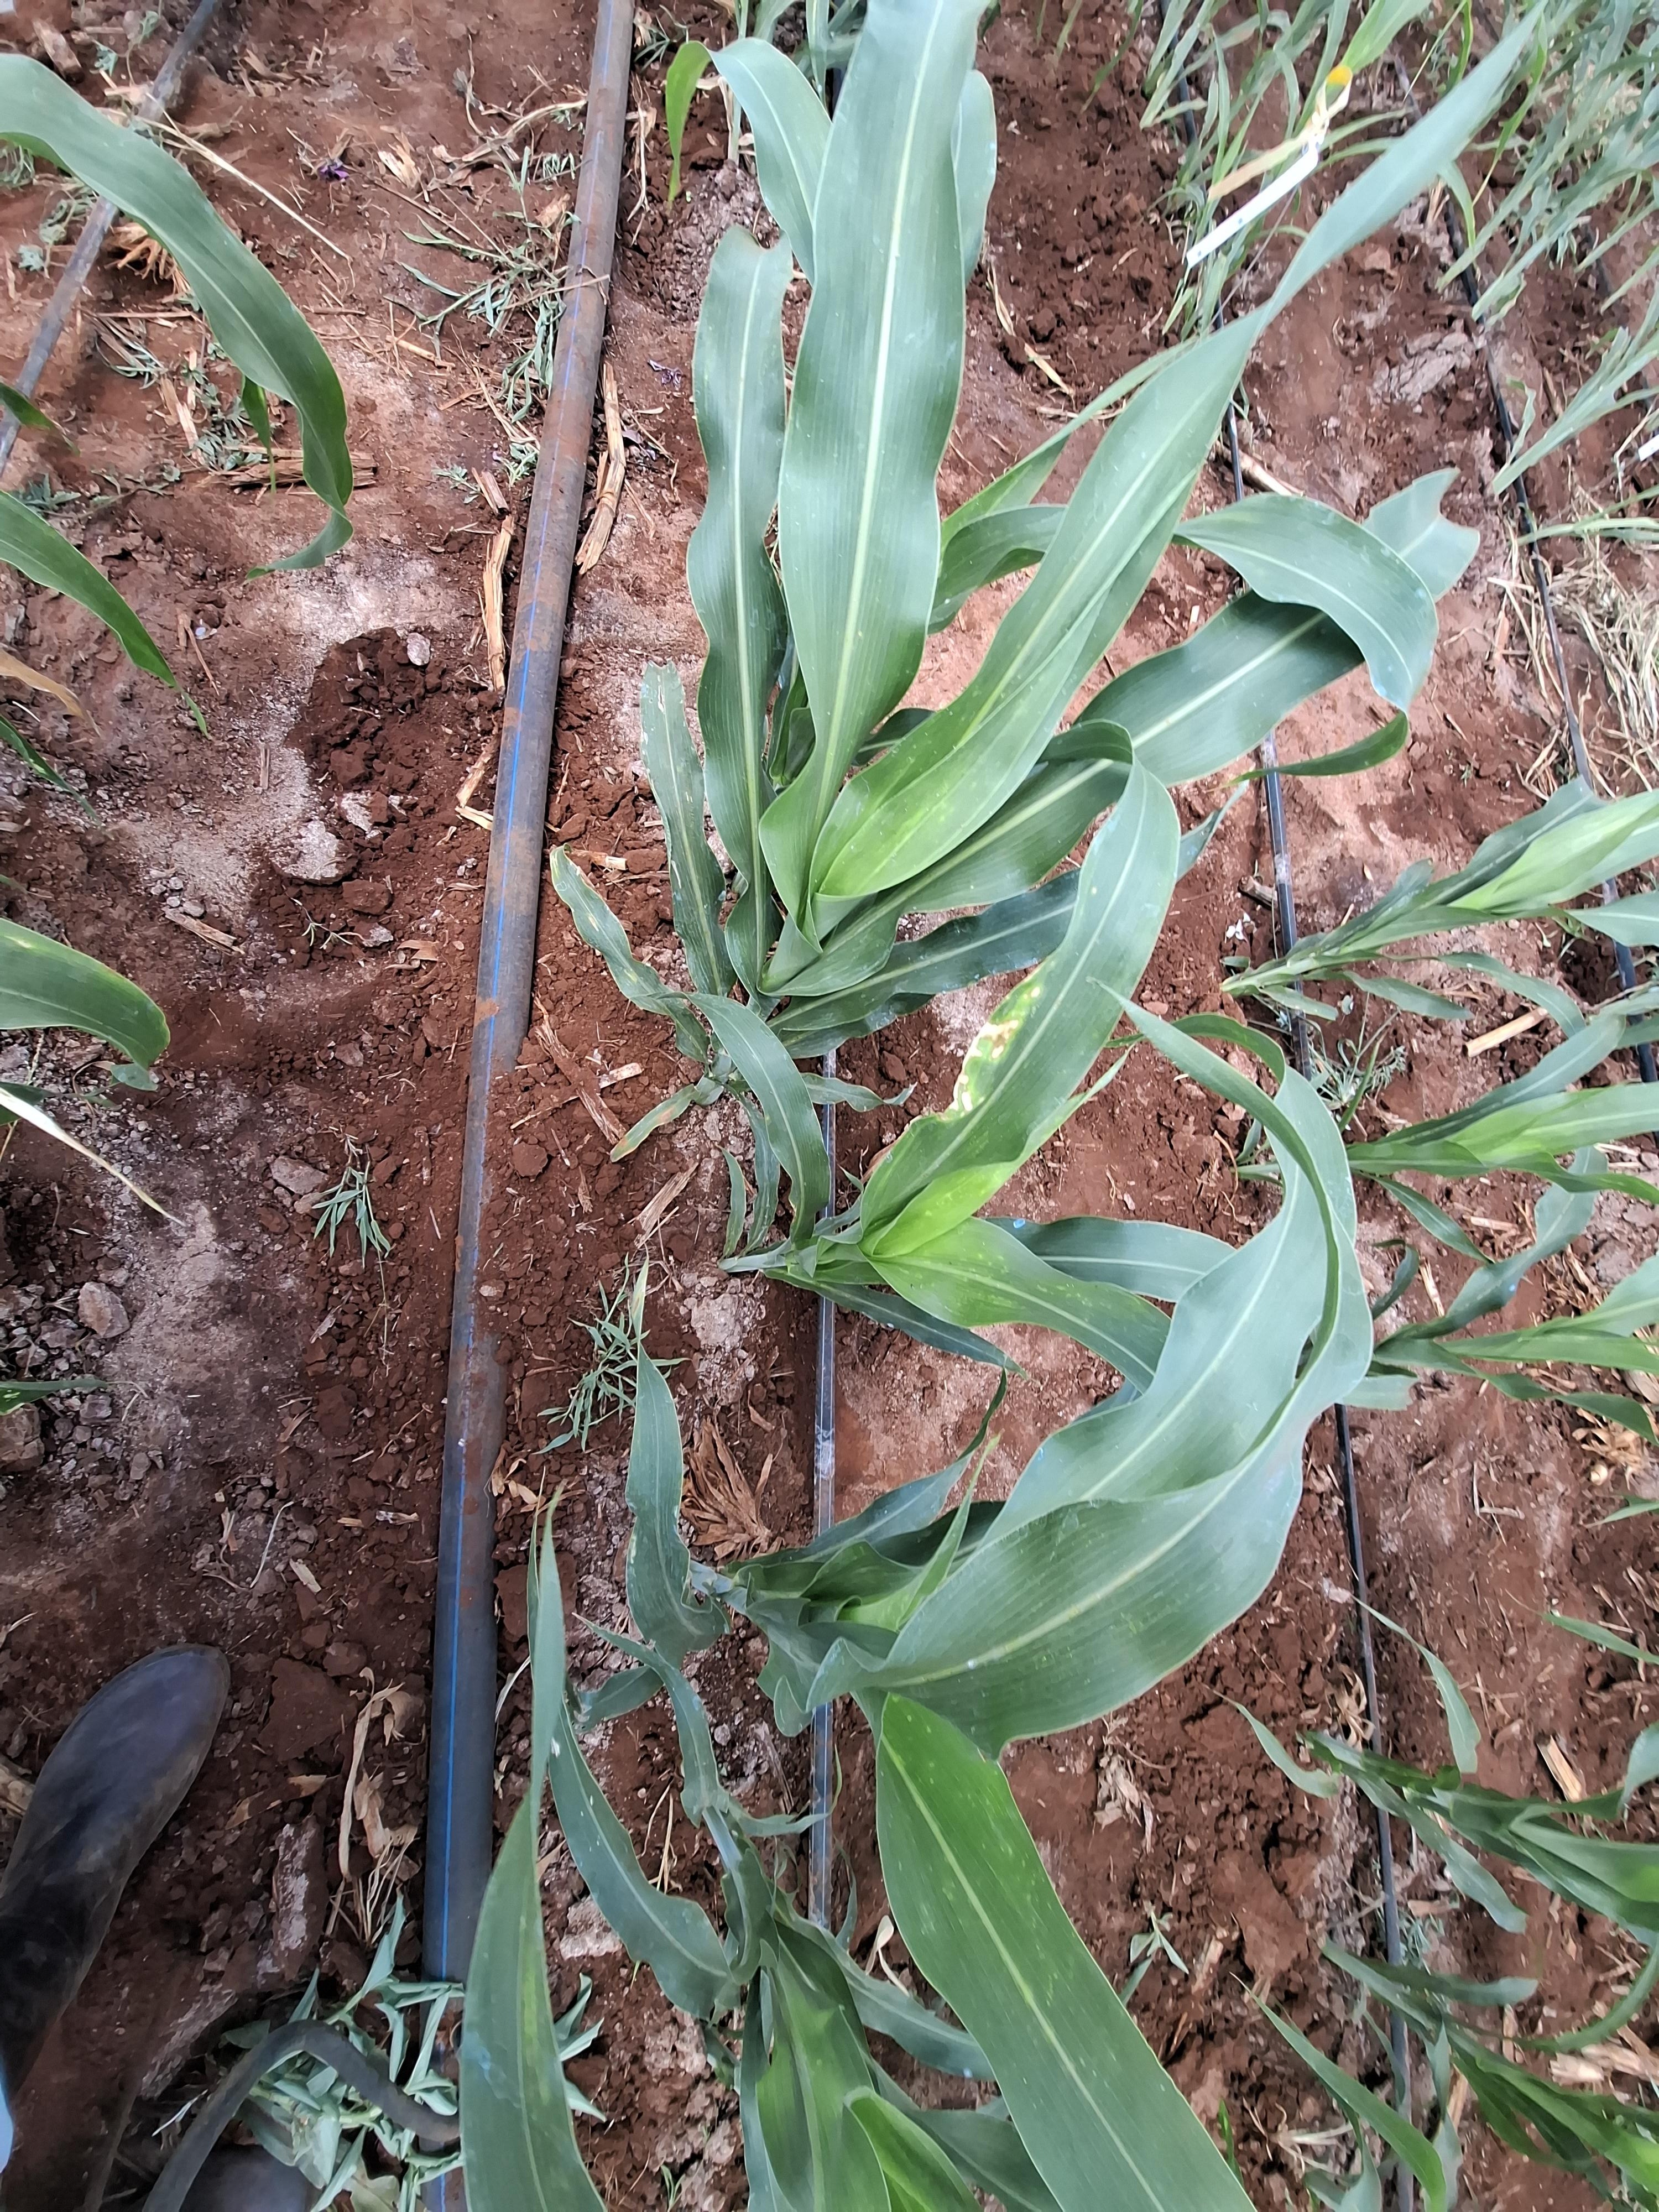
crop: sorghum
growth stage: vegetative
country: Kenya
